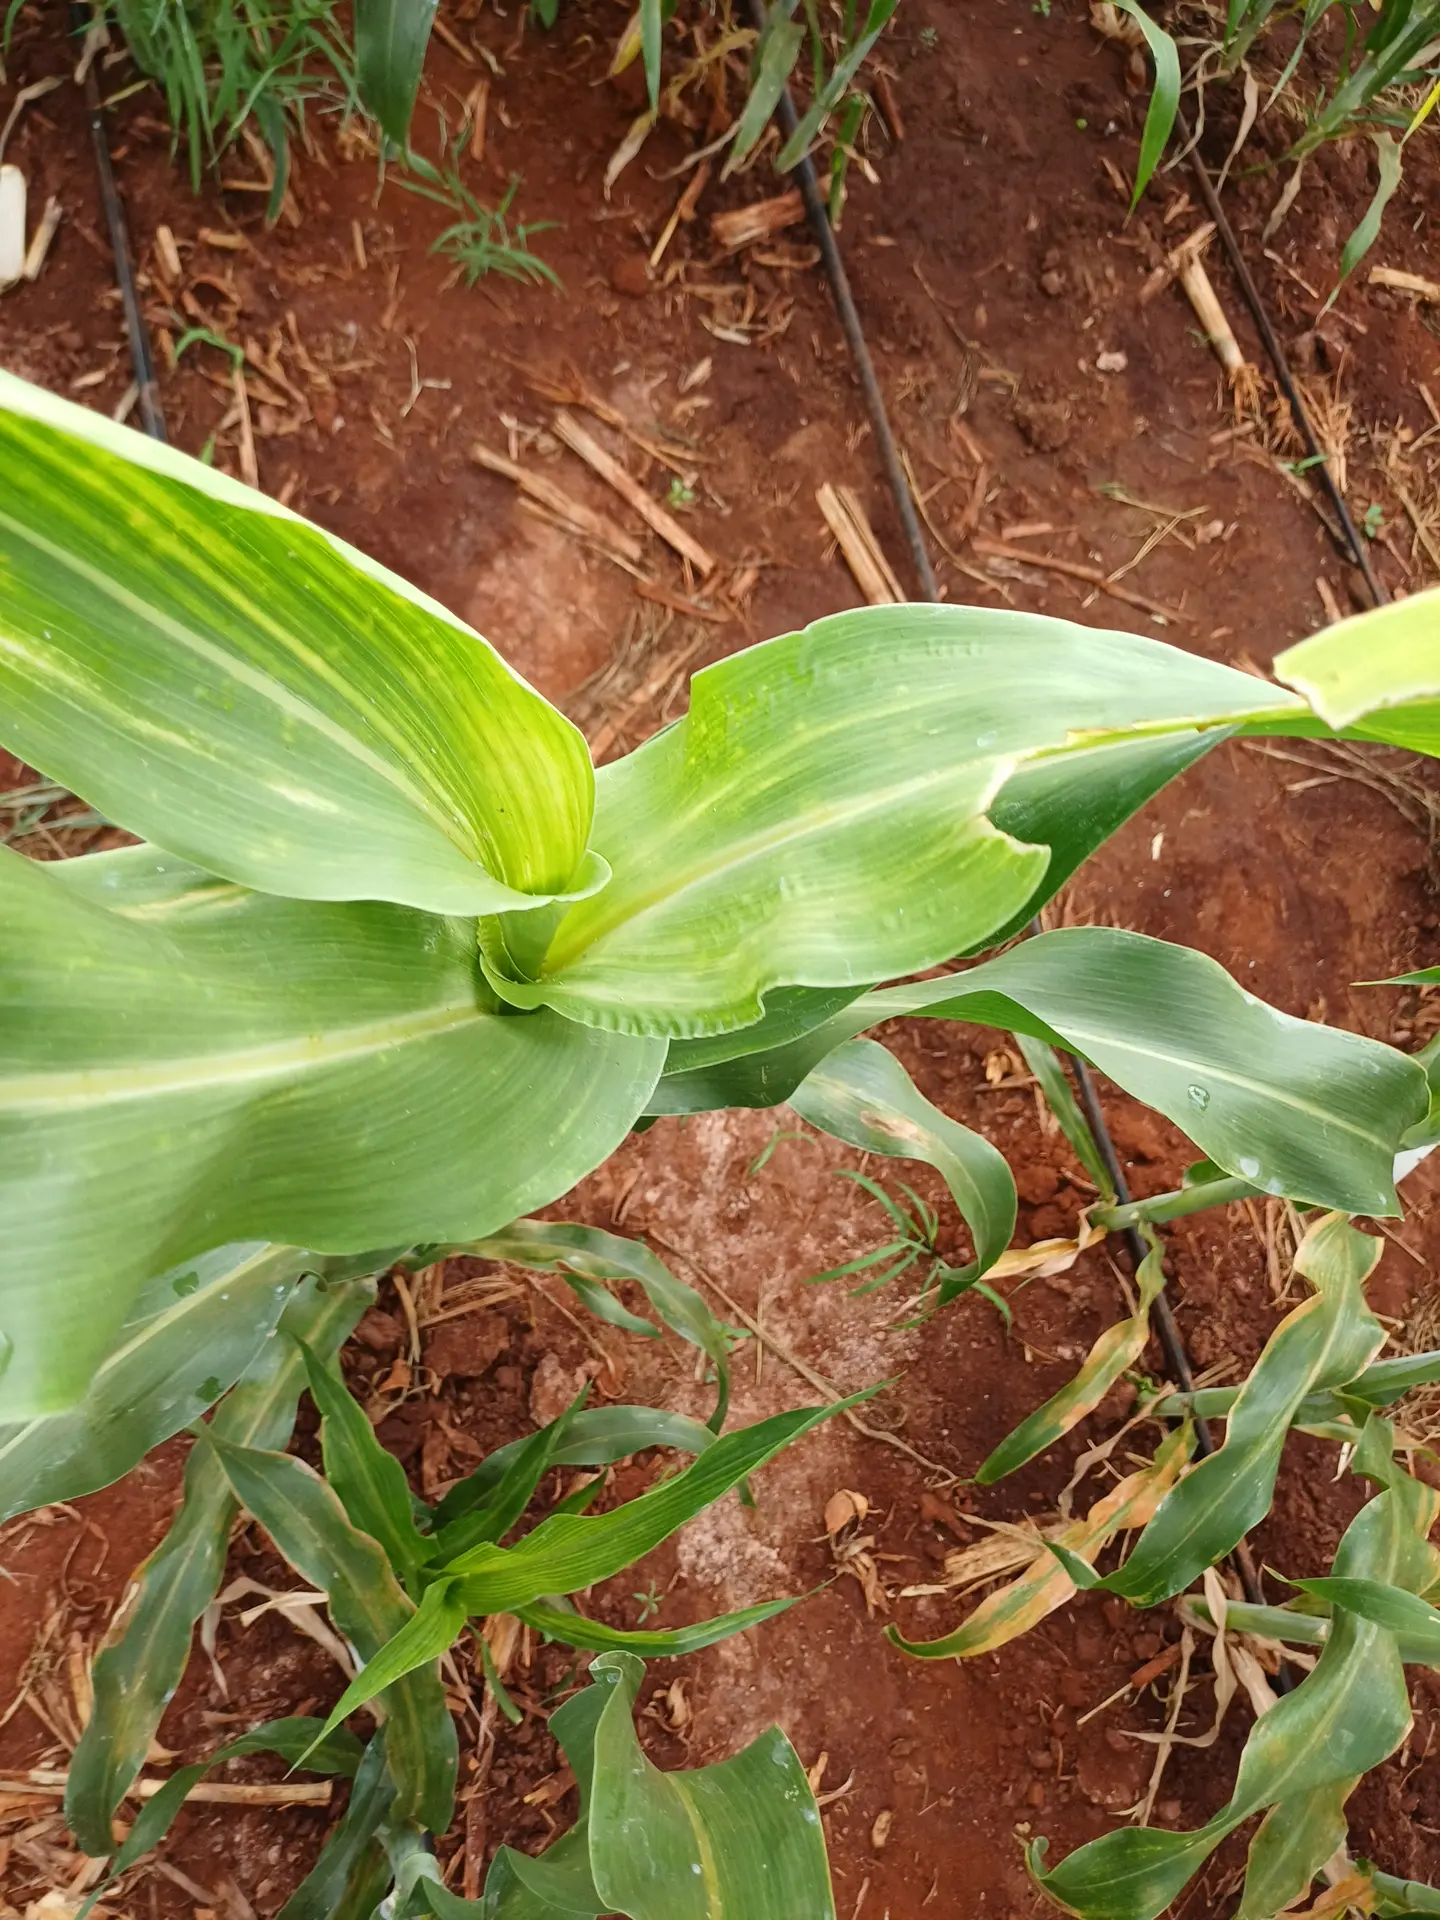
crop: sorghum
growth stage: vegetative
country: Kenya
